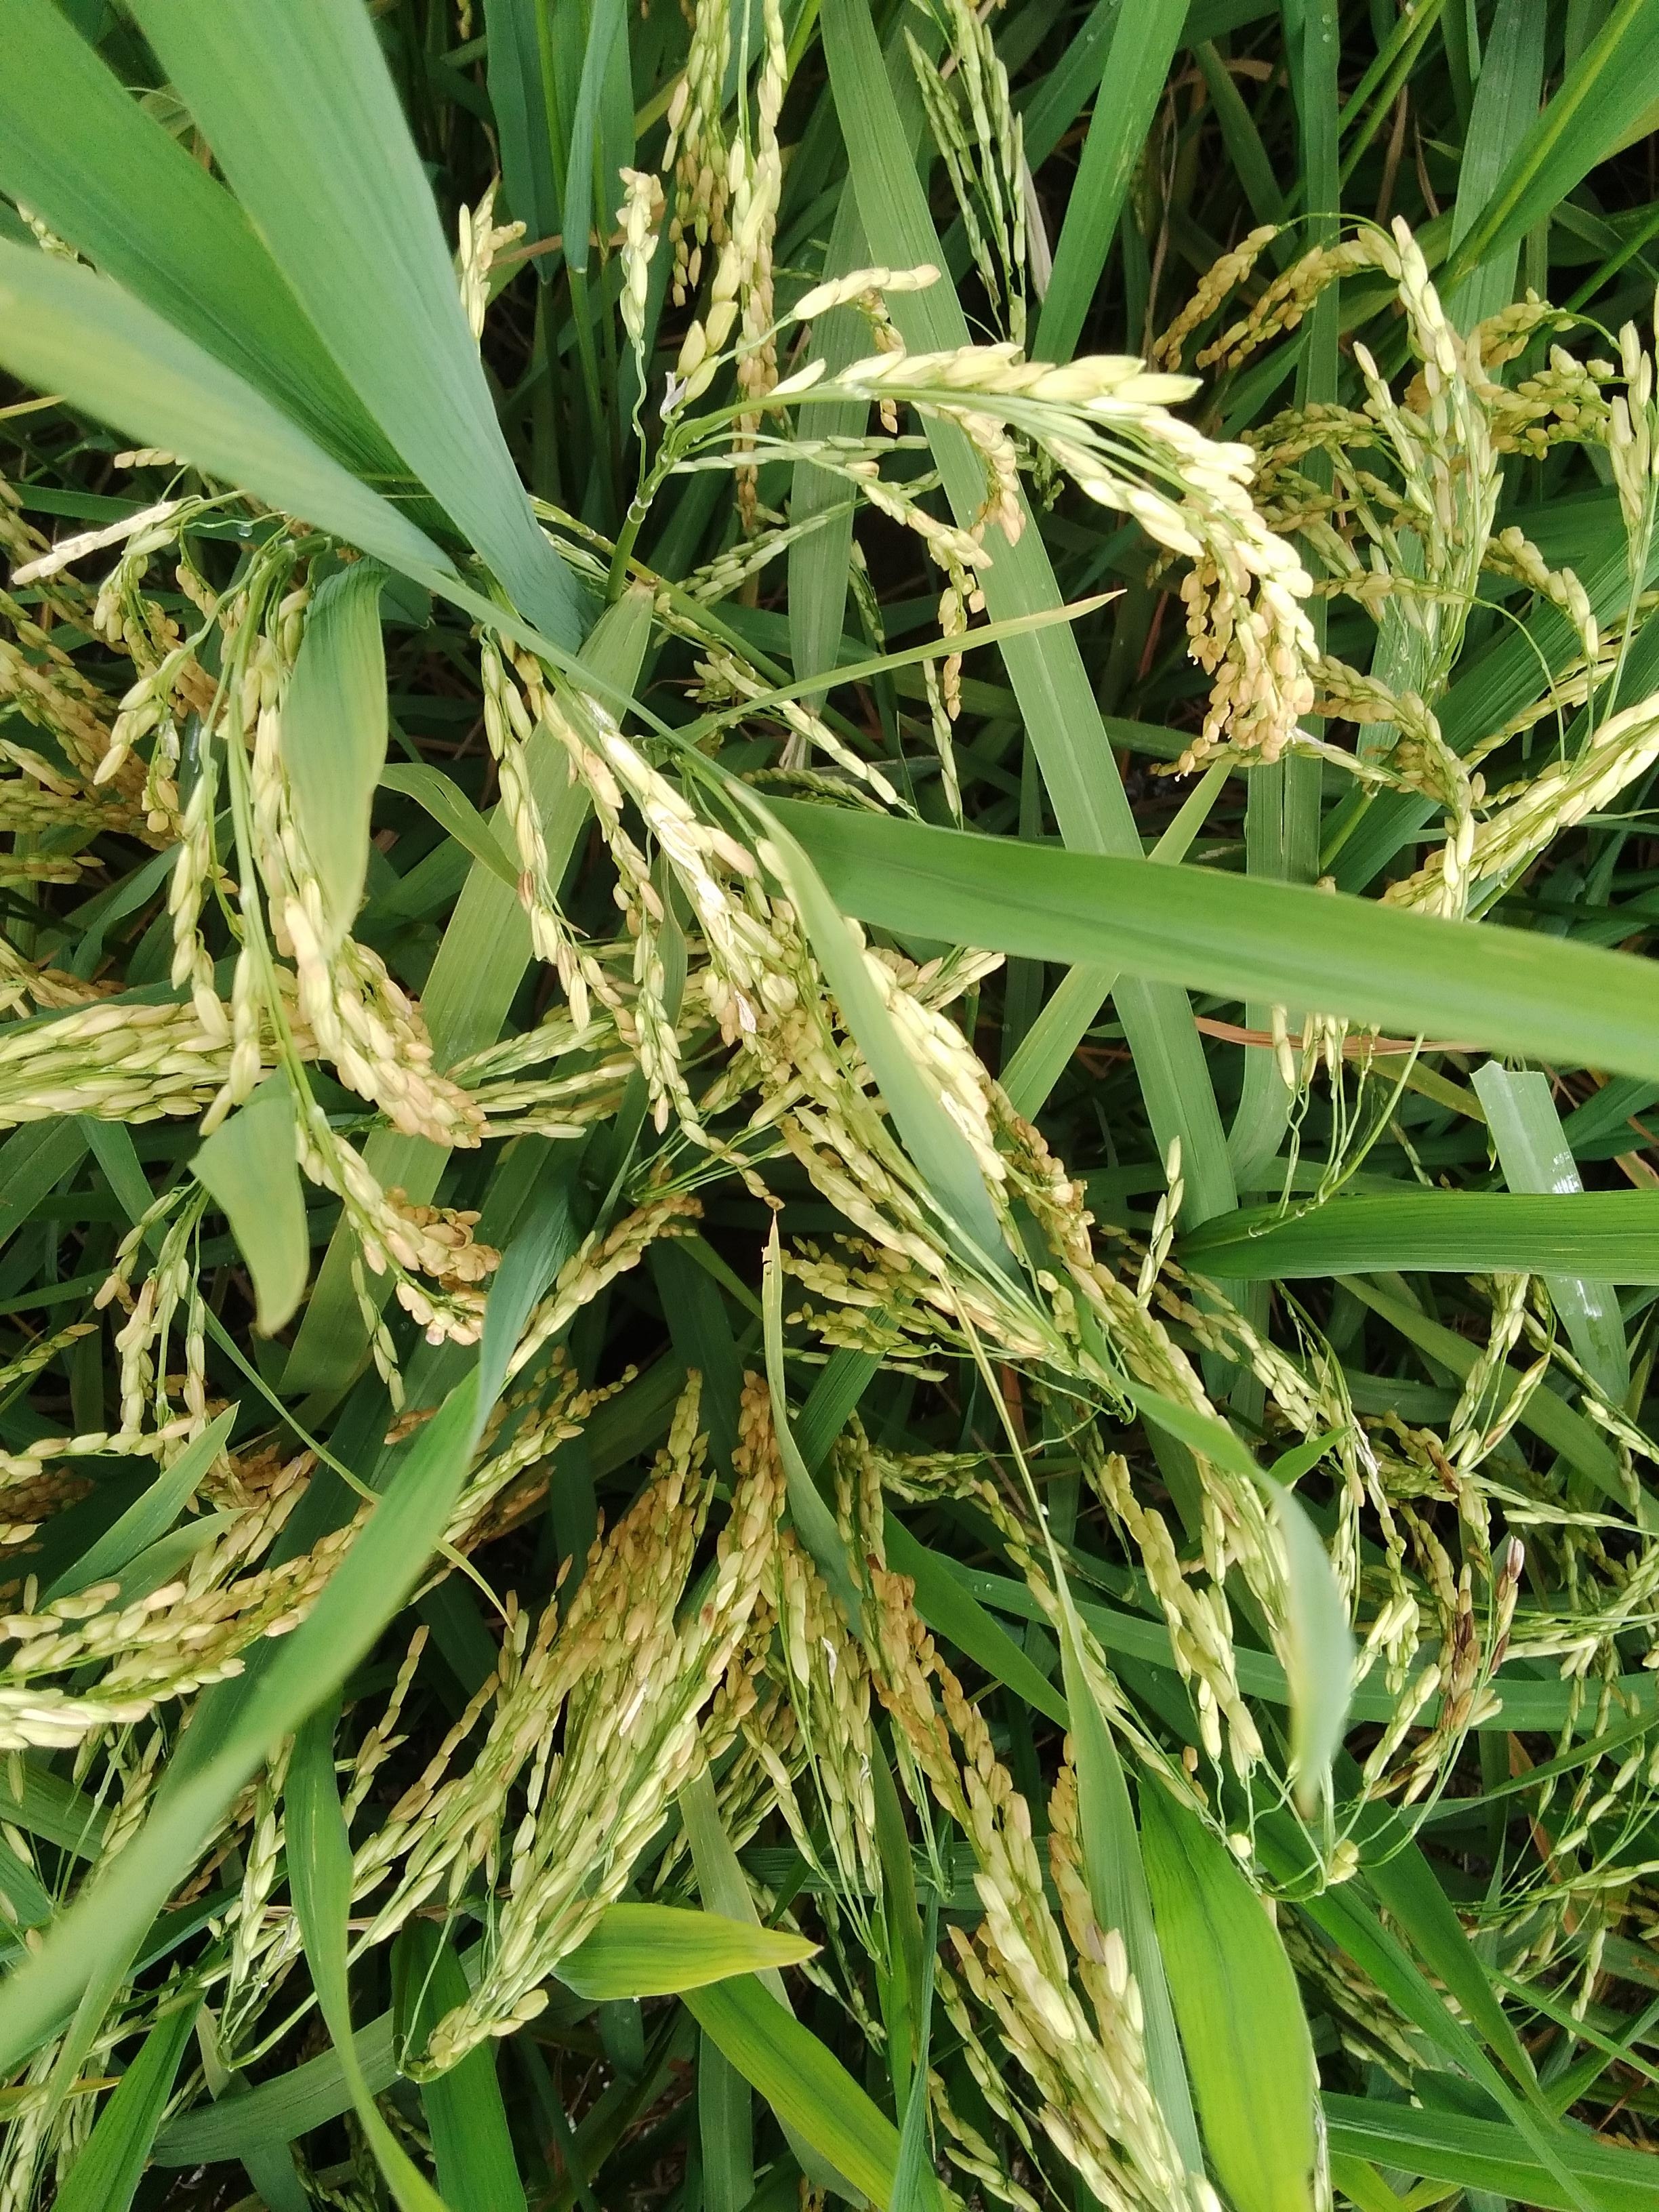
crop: rice
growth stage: ripening
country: Nigeria
